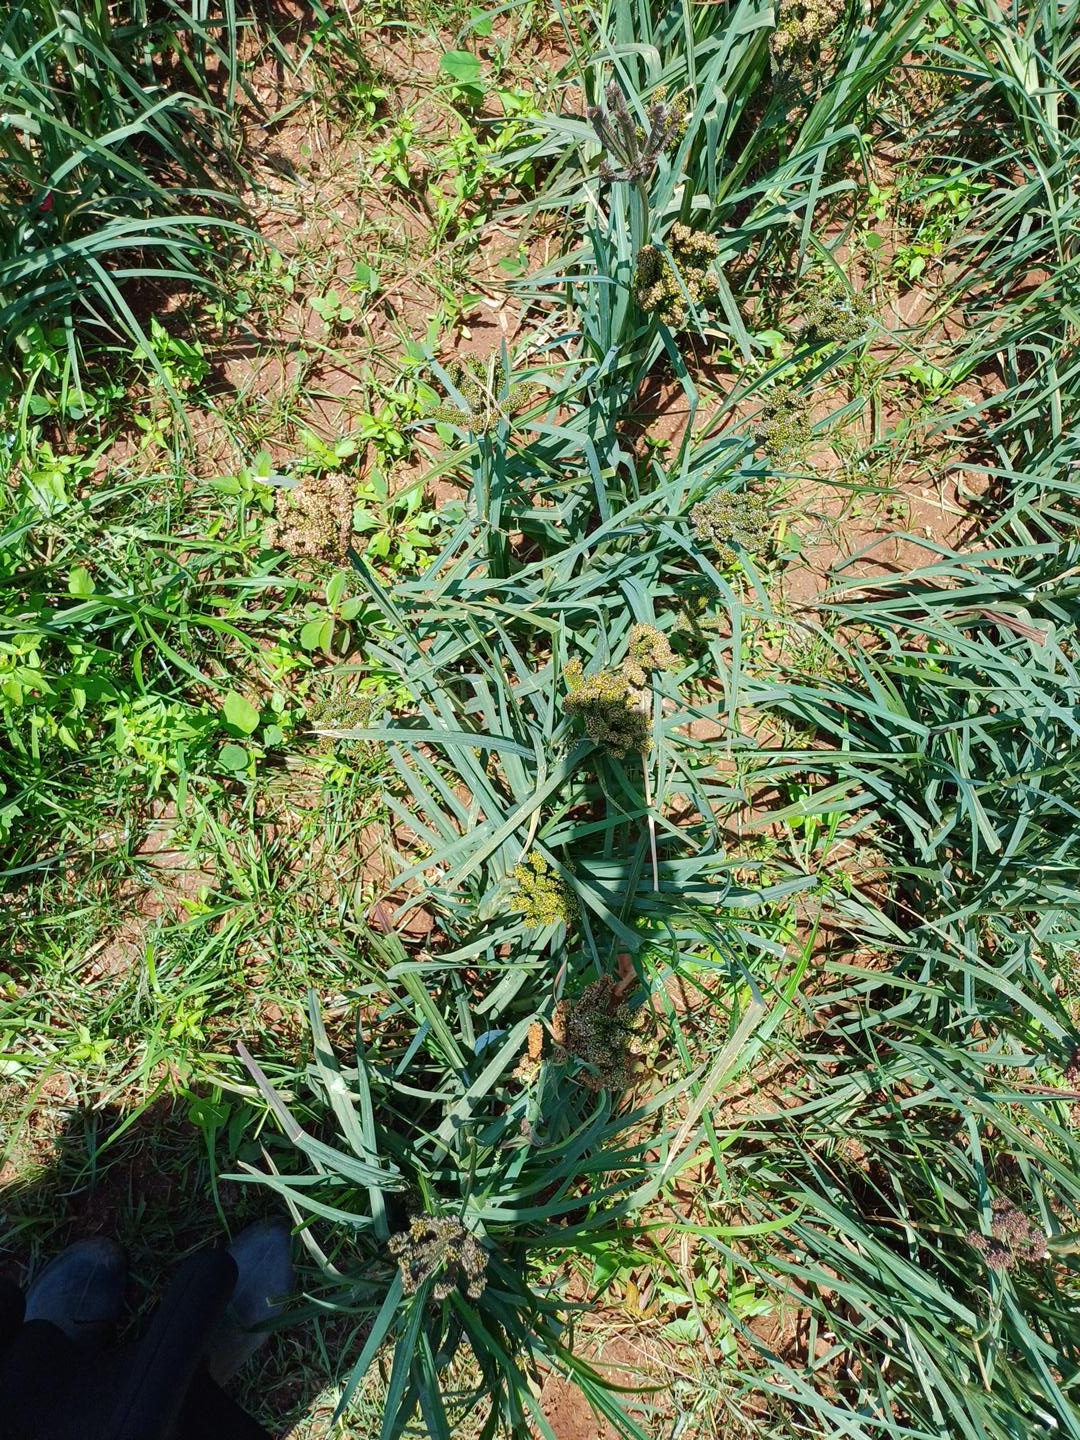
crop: finger millet
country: Kenya
